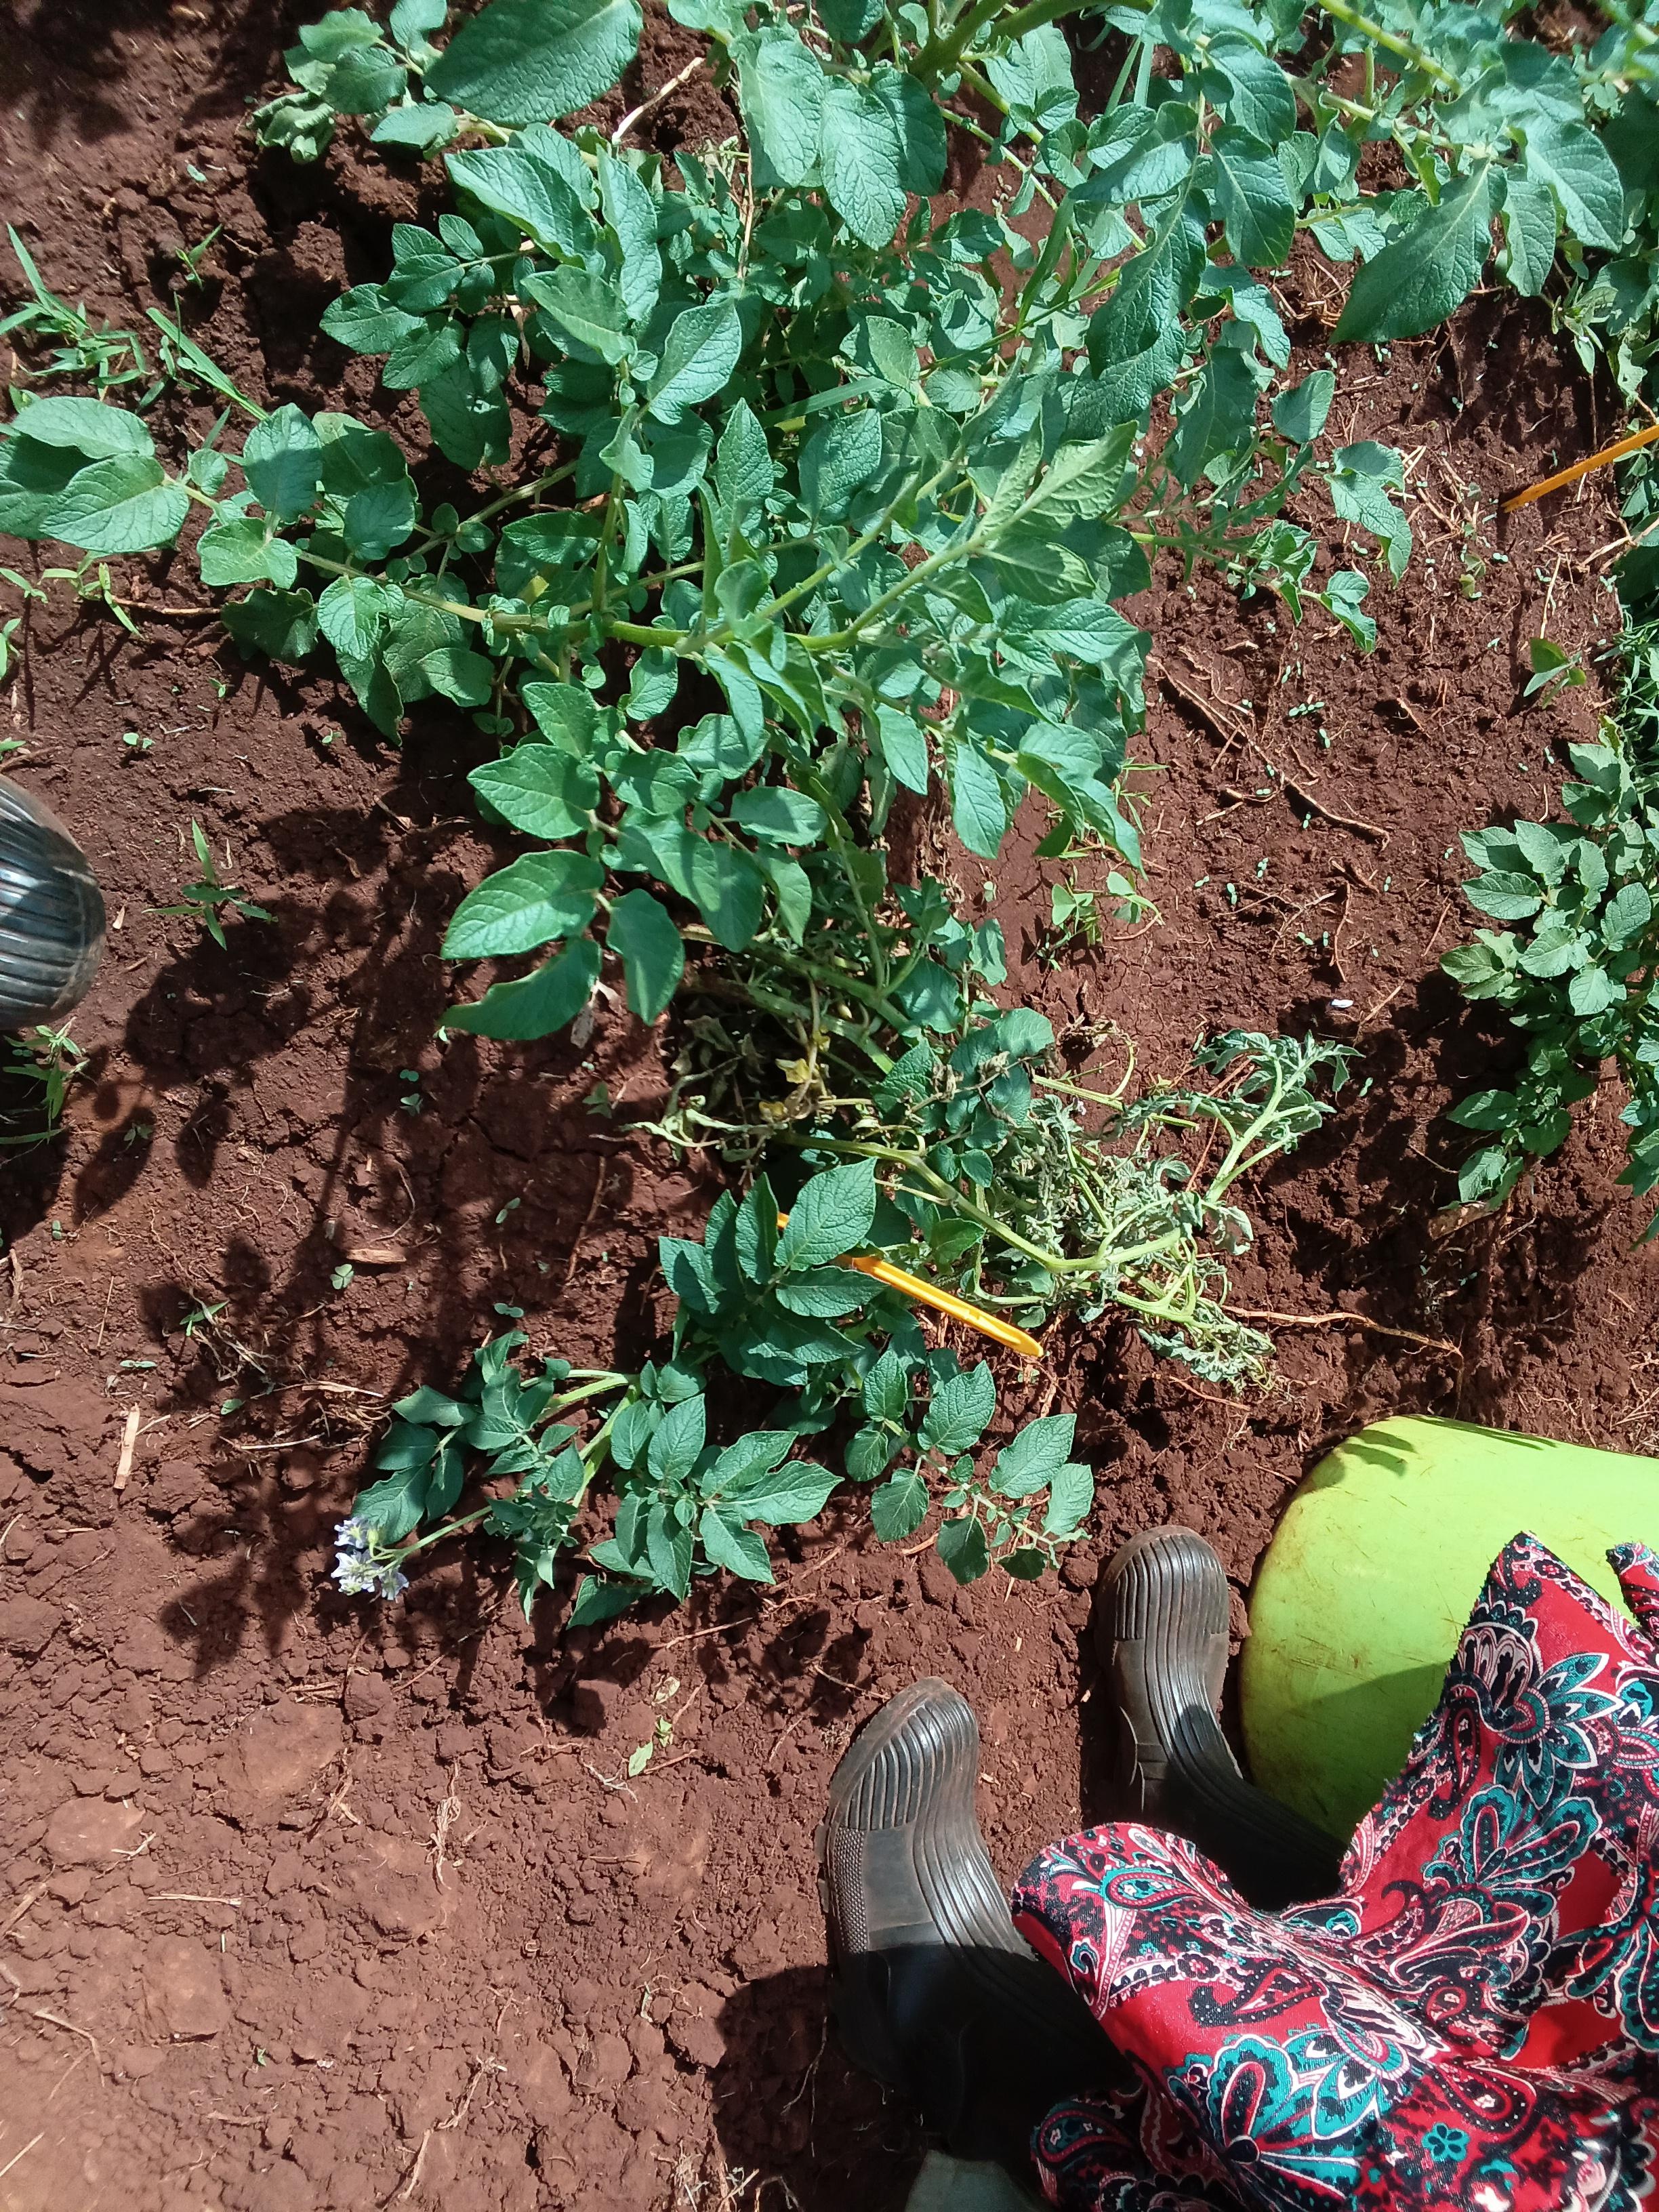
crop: potato
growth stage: flowering
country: Kenya
